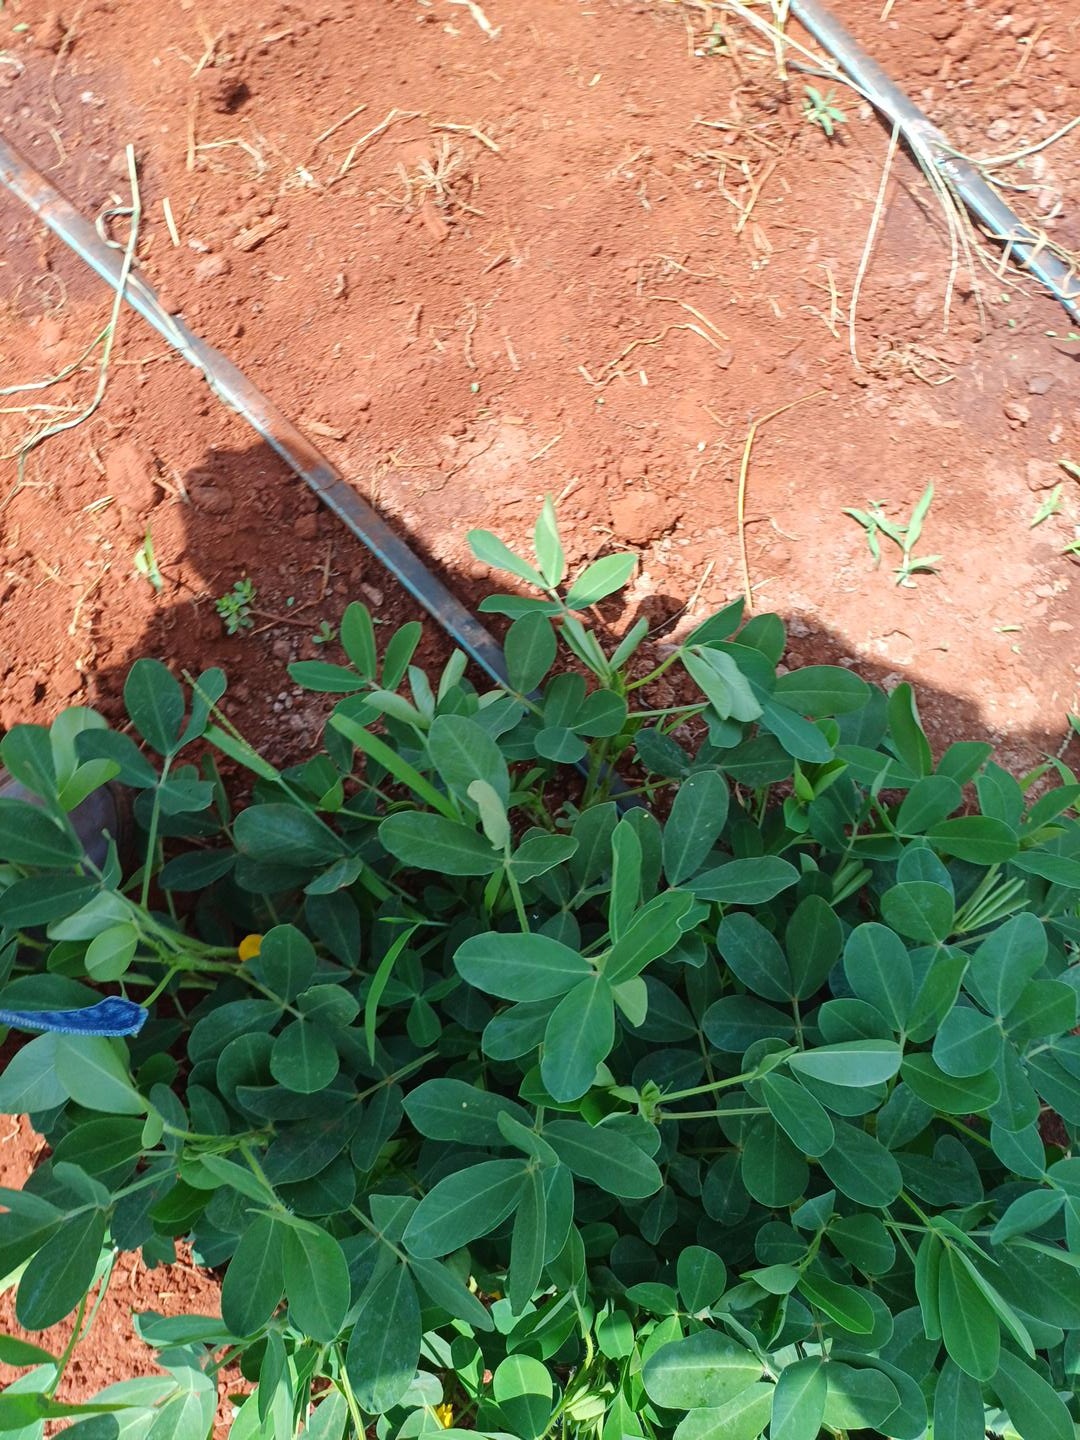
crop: groundnut
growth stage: flowering
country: Kenya
